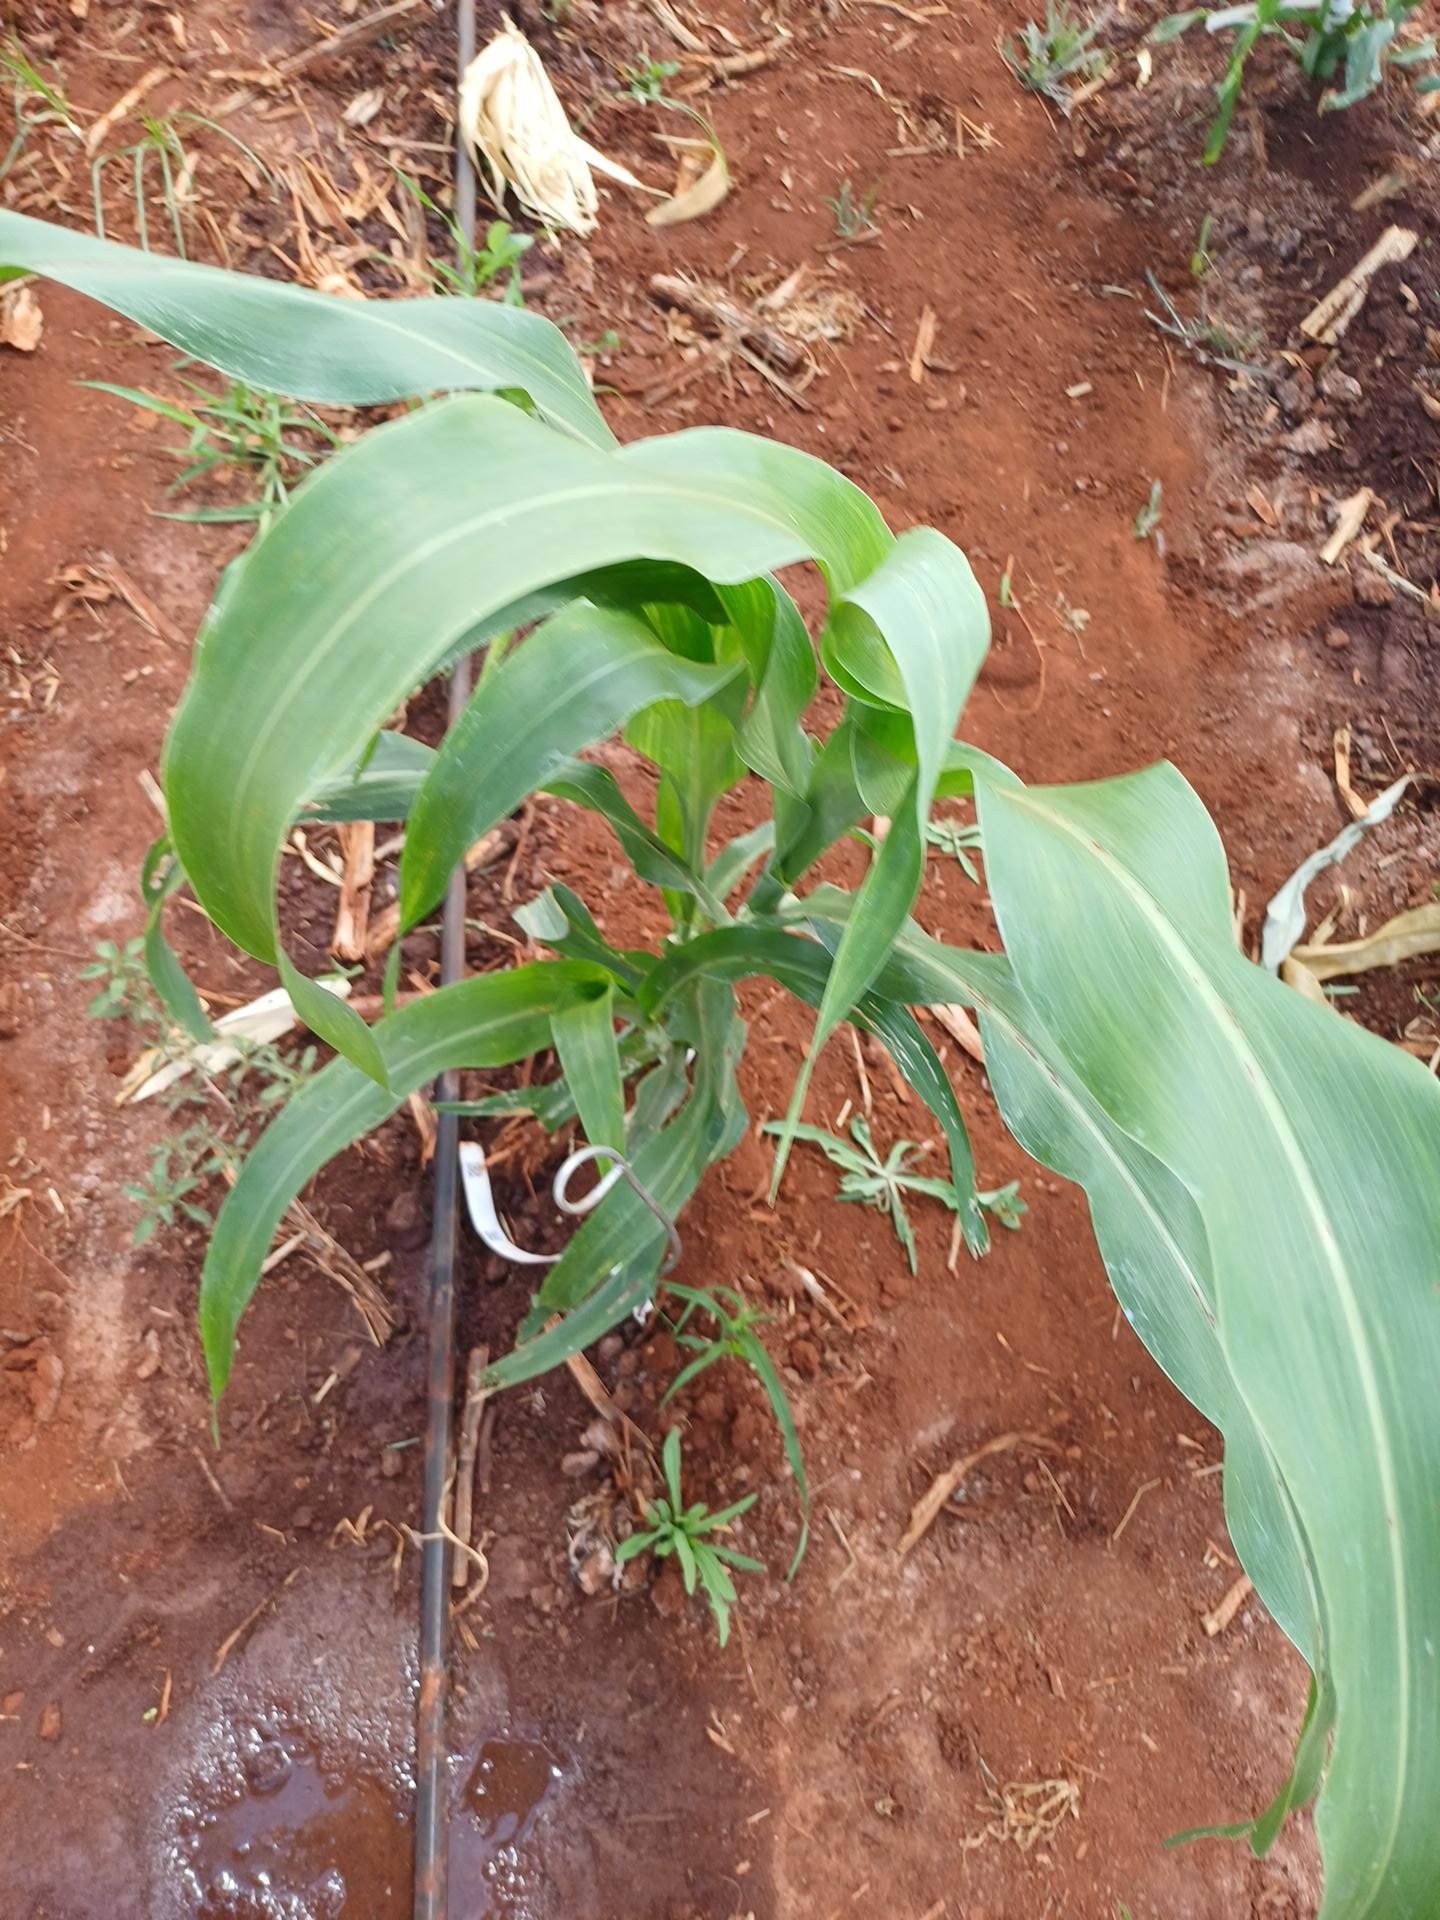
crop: sorghum
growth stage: vegetative
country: Kenya
